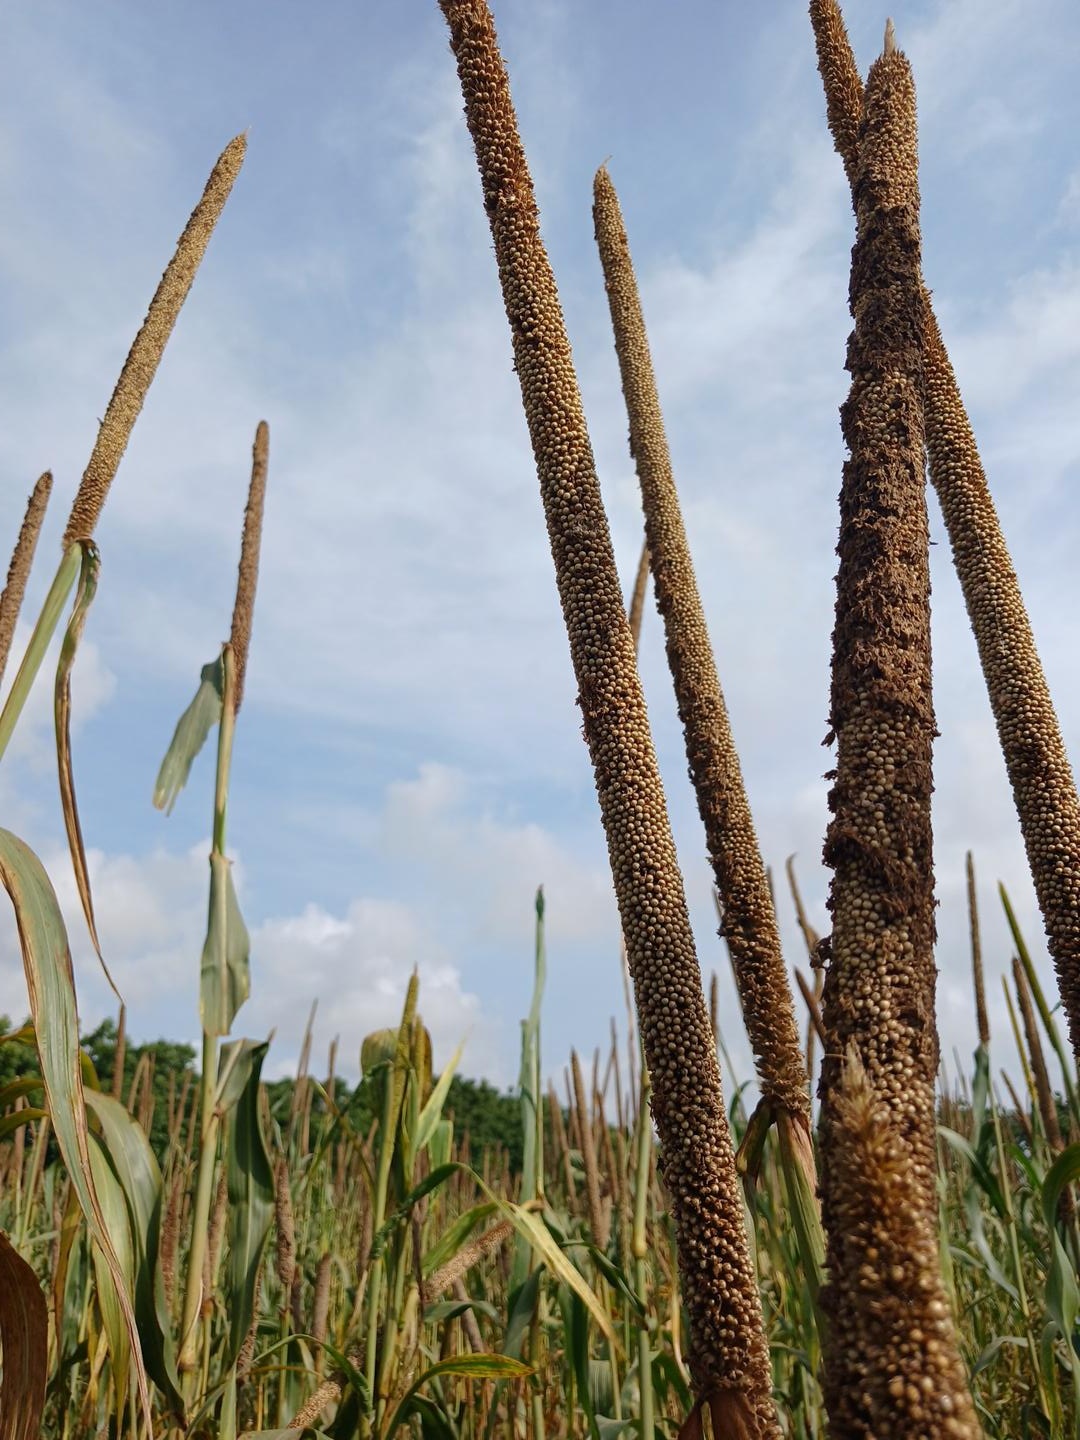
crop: pearl millet
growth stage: maturity
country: Senegal
